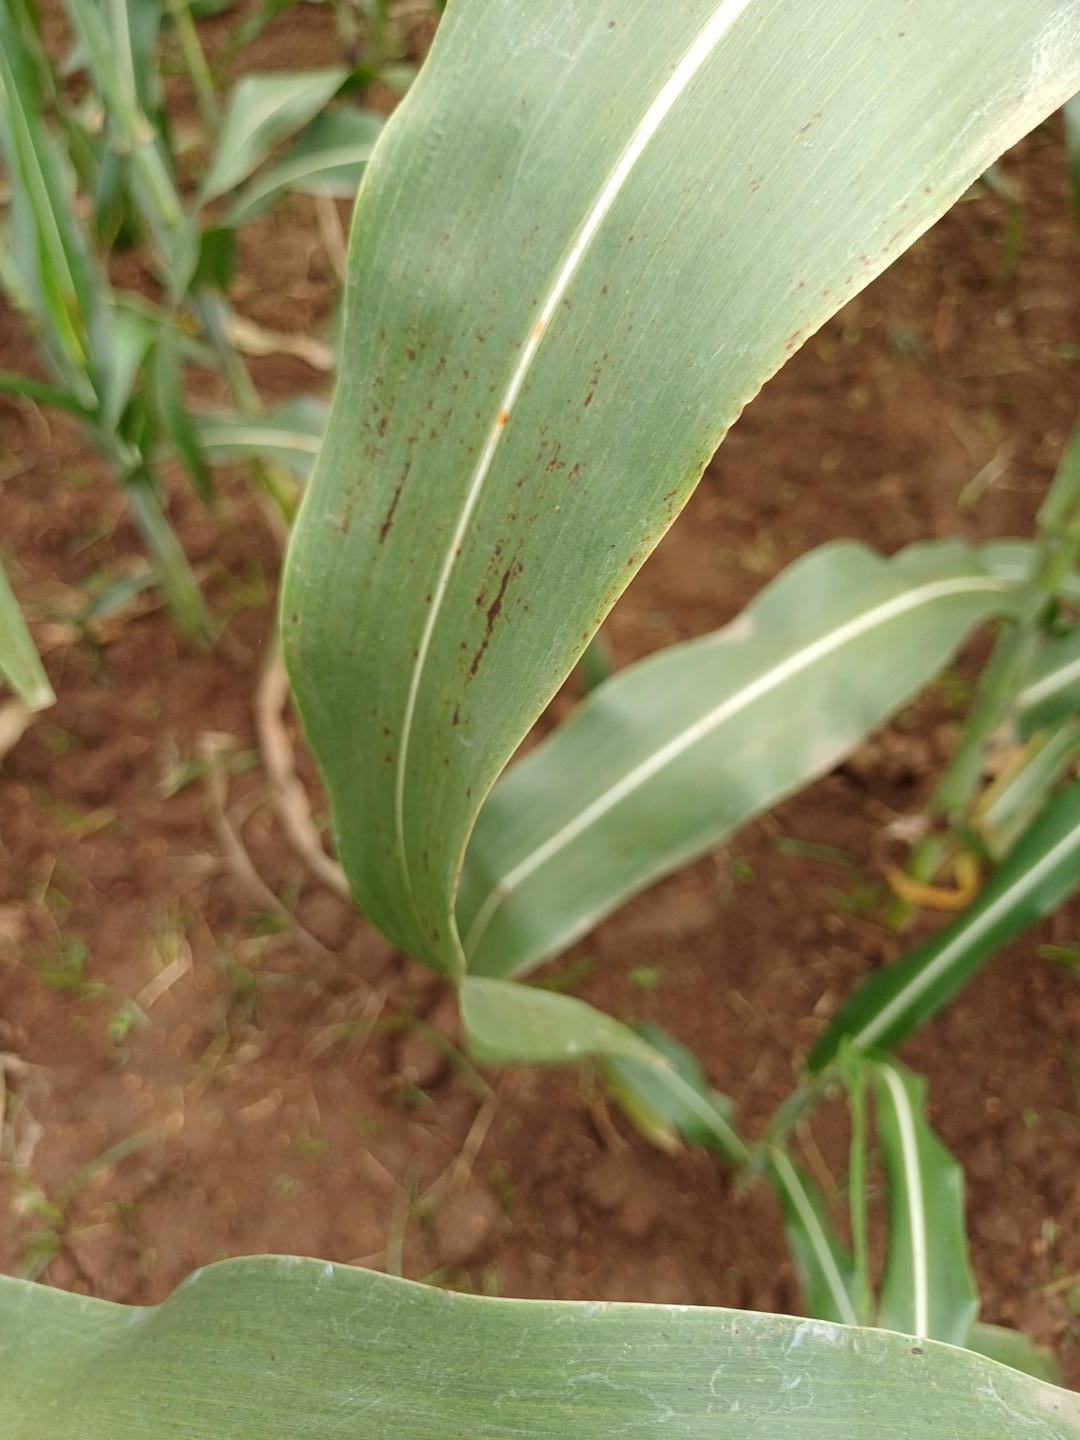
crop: sorghum
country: Kenya
